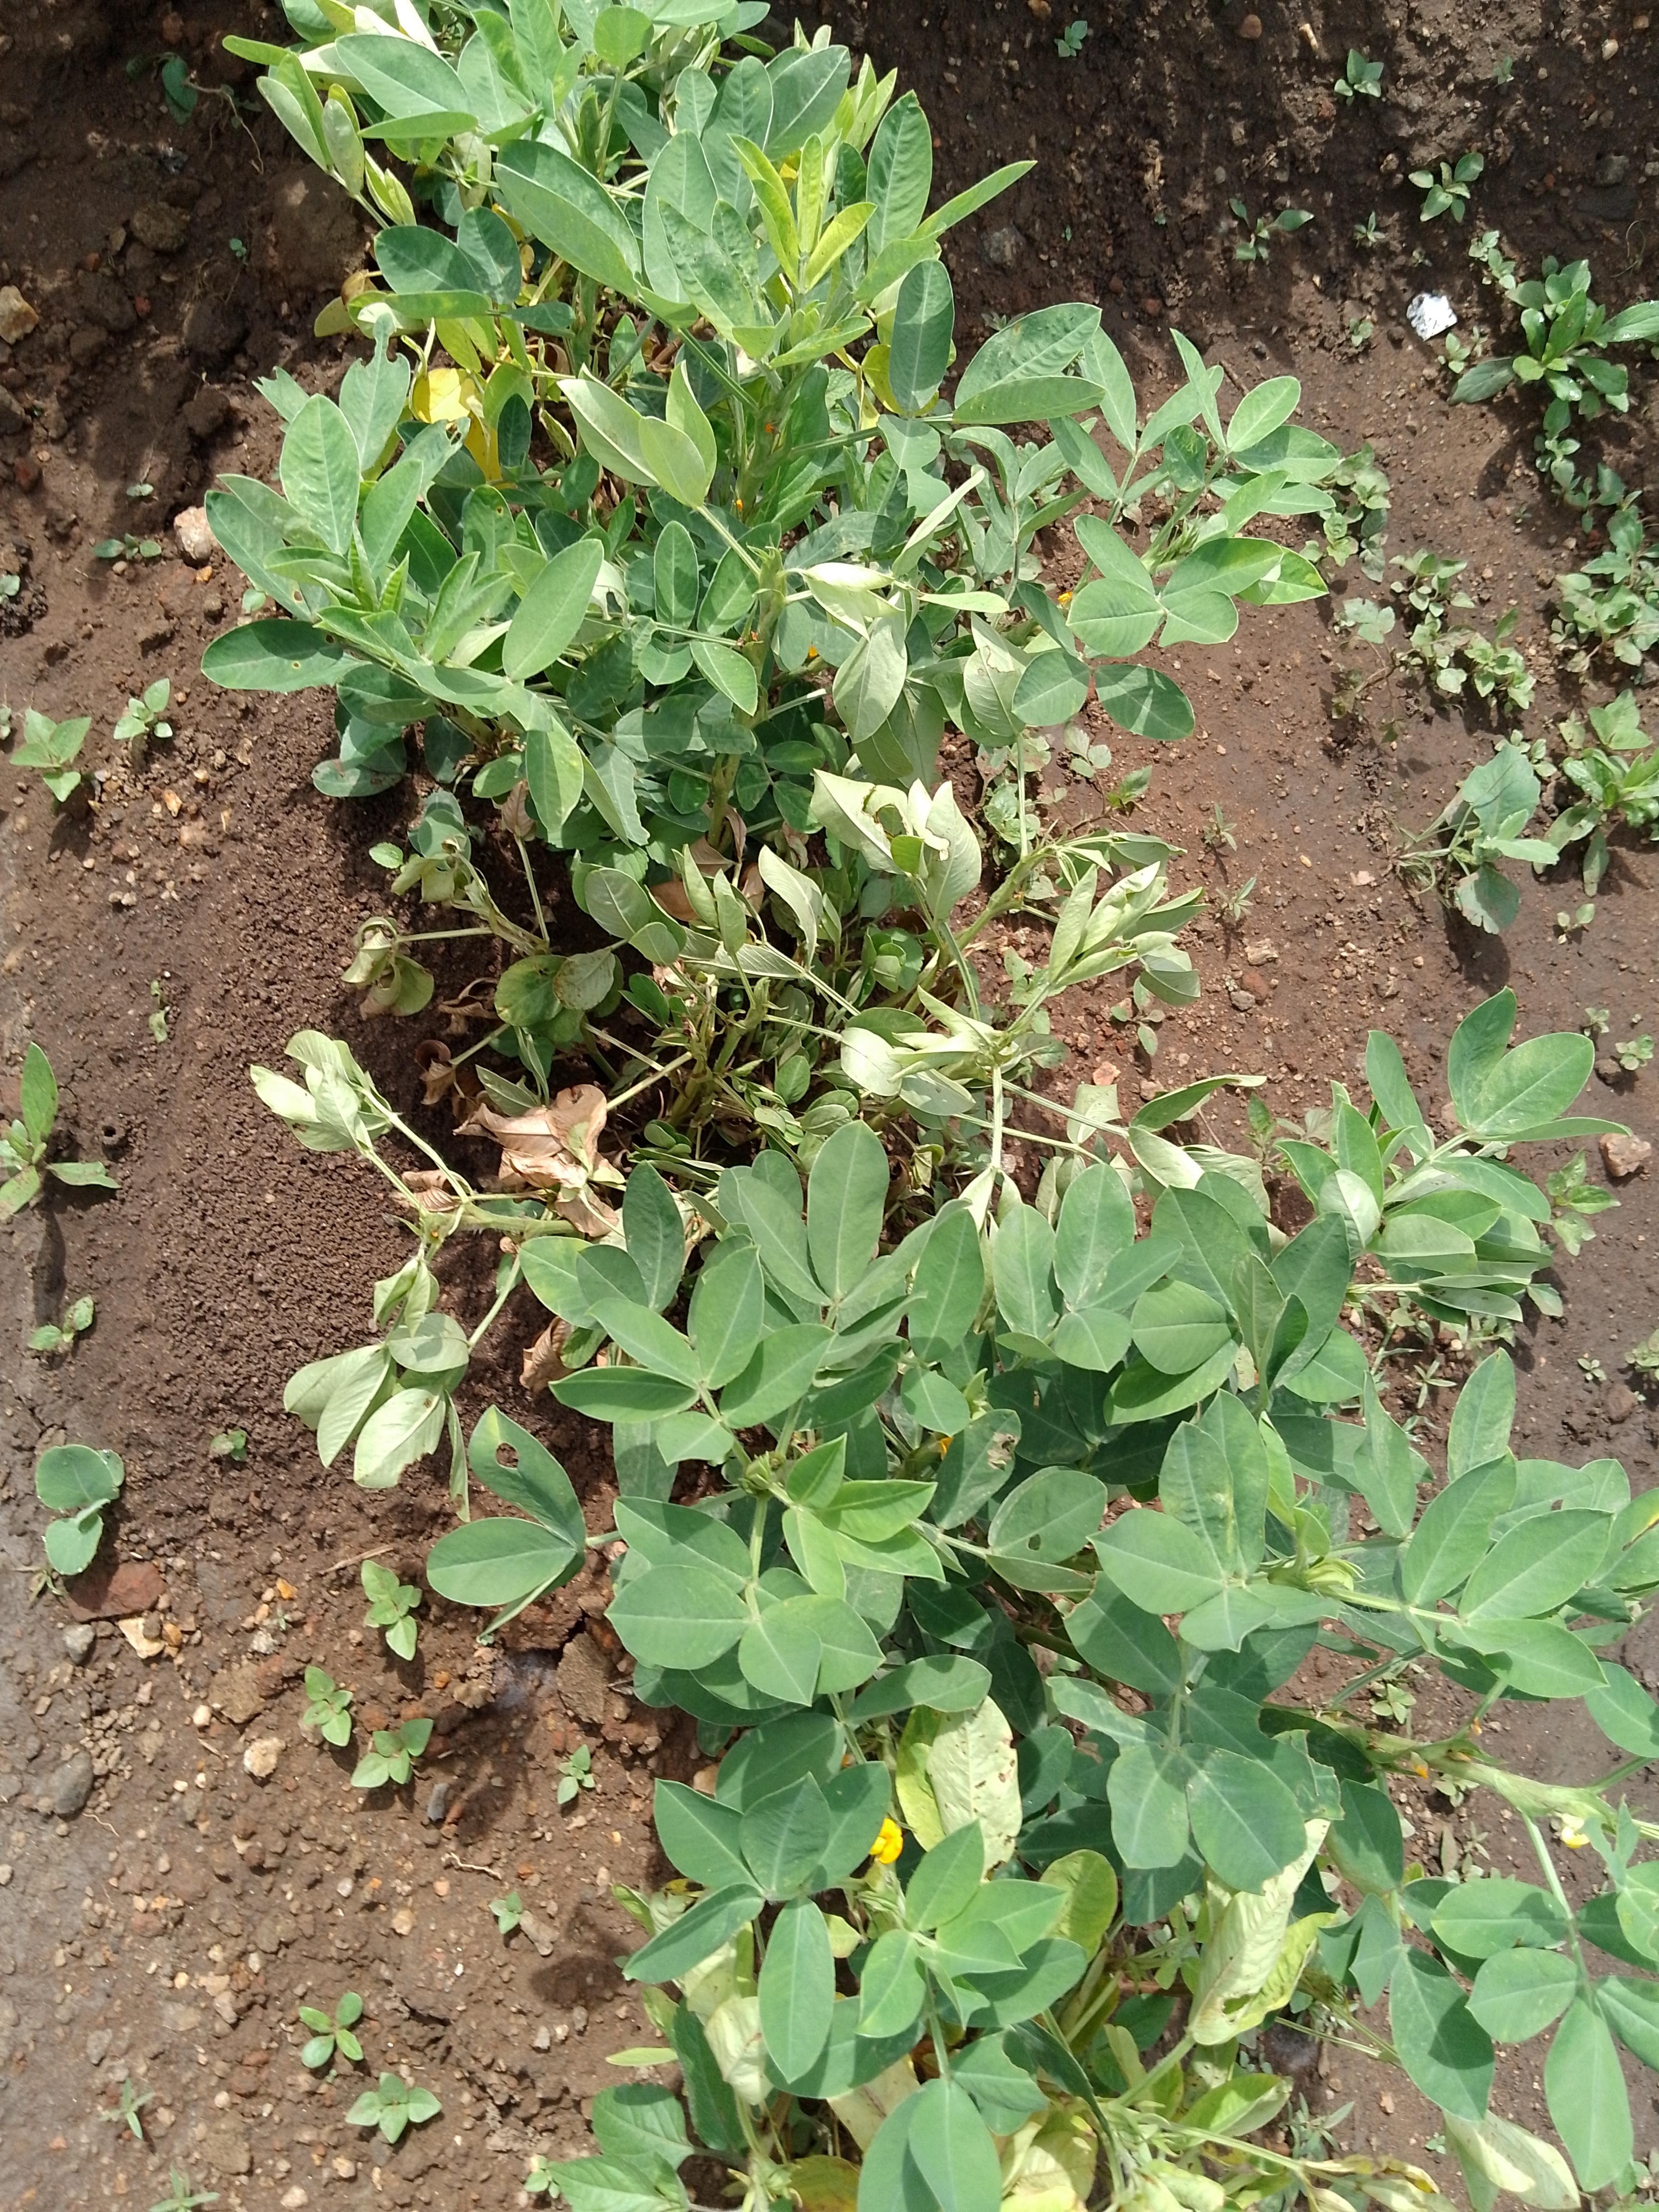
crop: groundnut
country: Malawi
